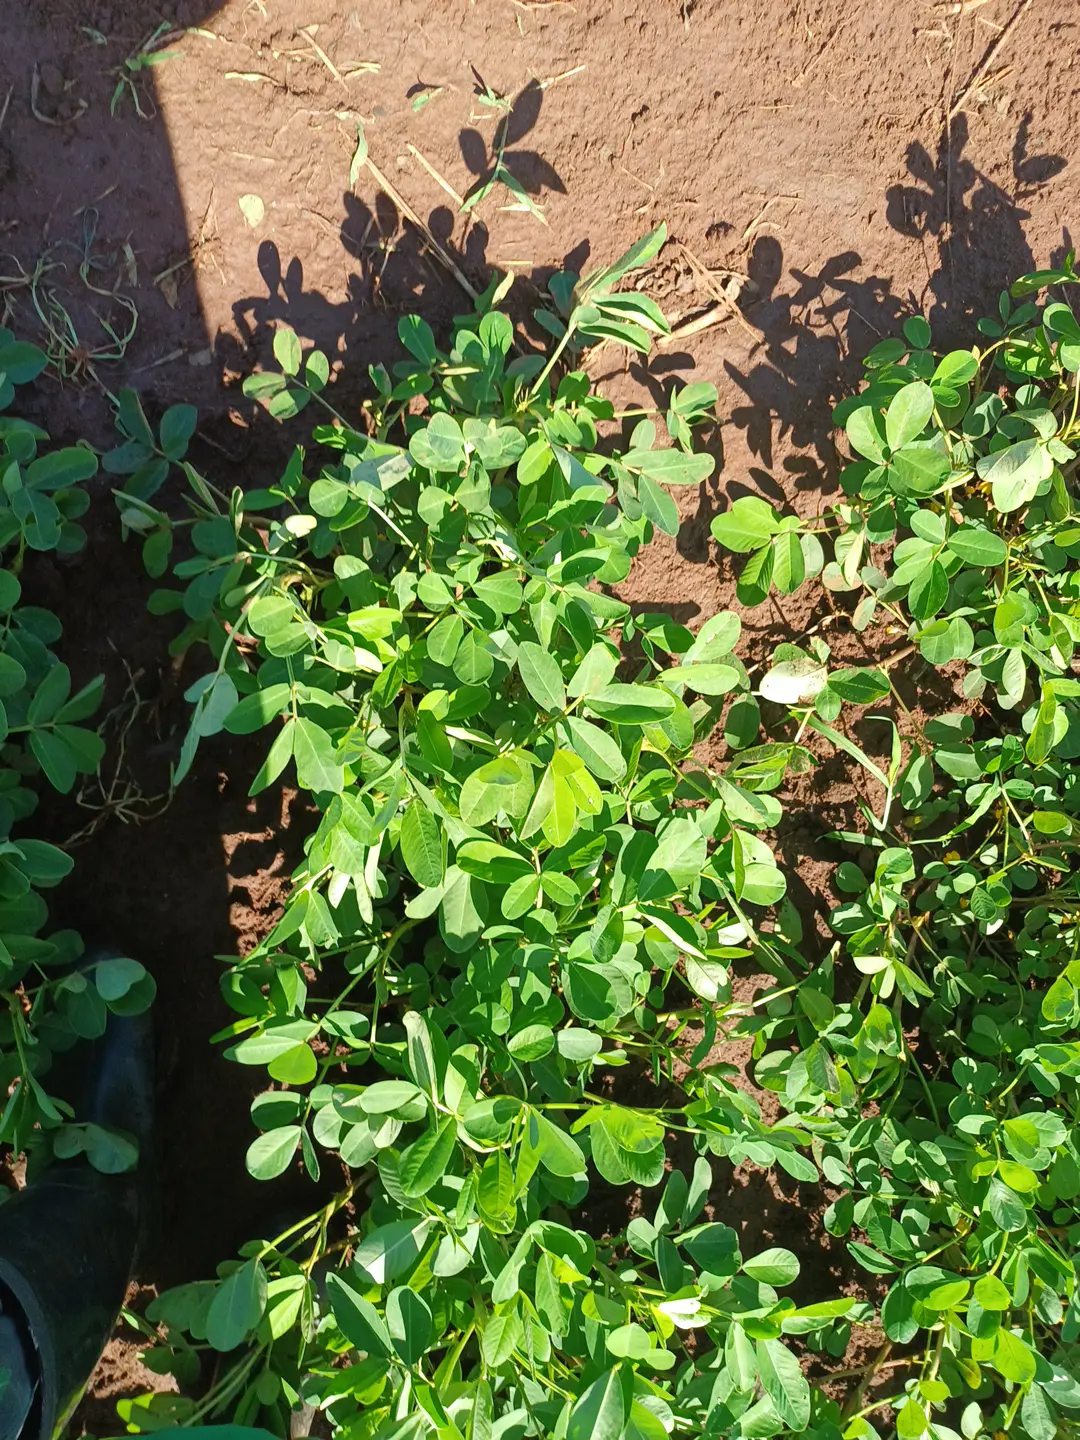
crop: groundnut
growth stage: flowering
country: Kenya
